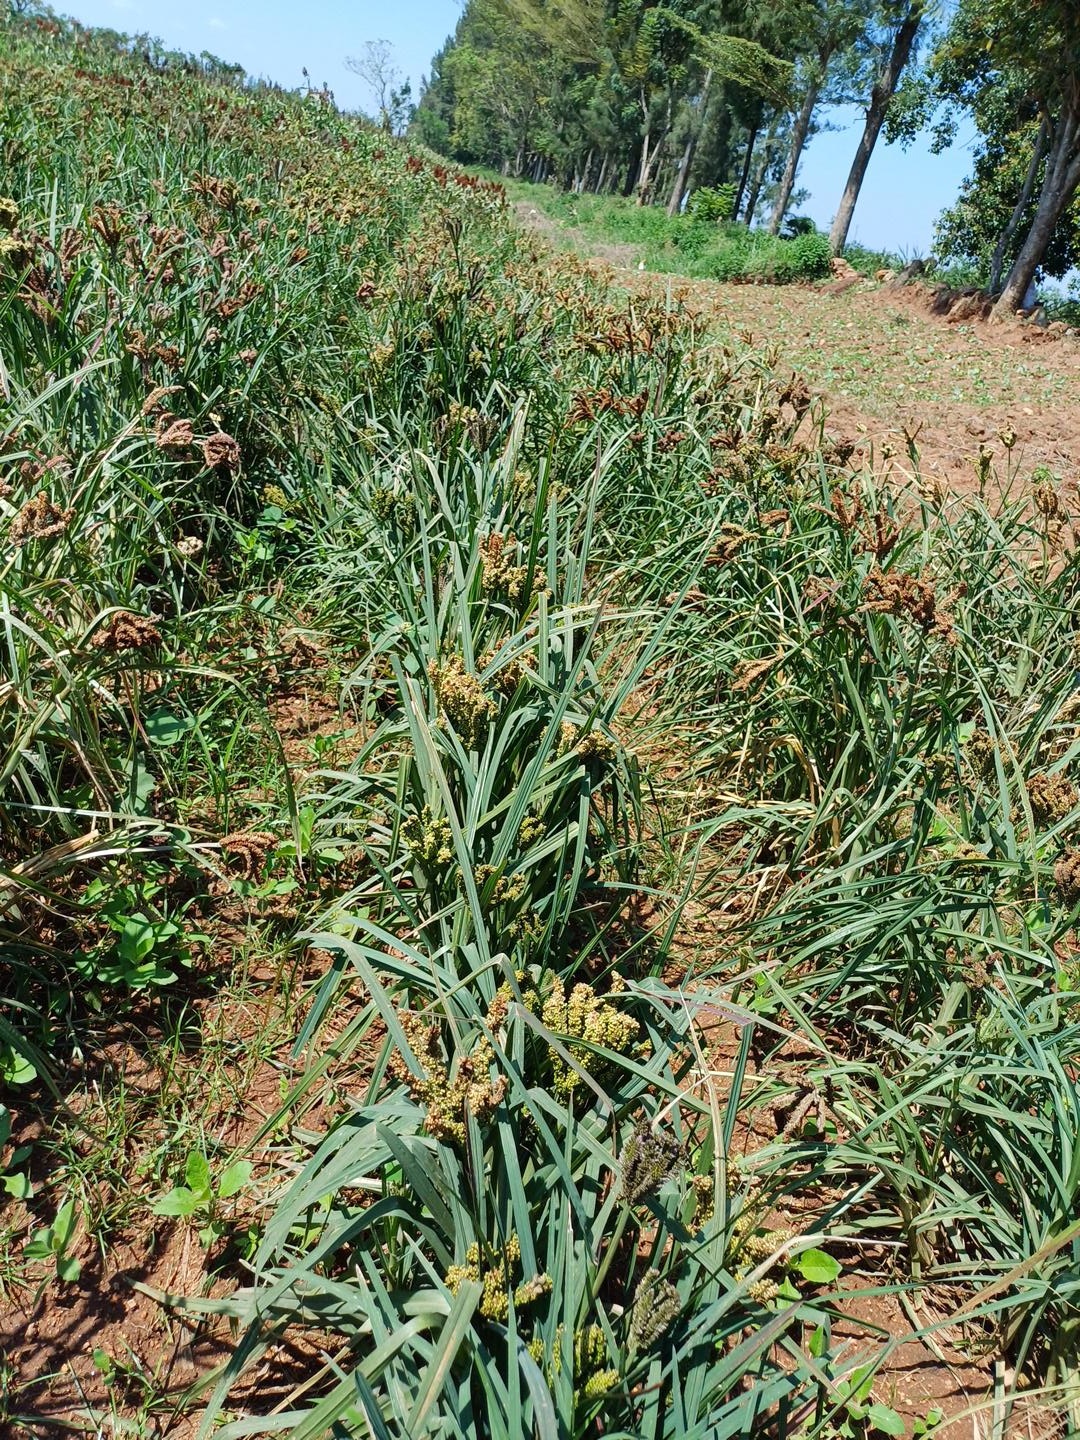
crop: finger millet
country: Kenya
